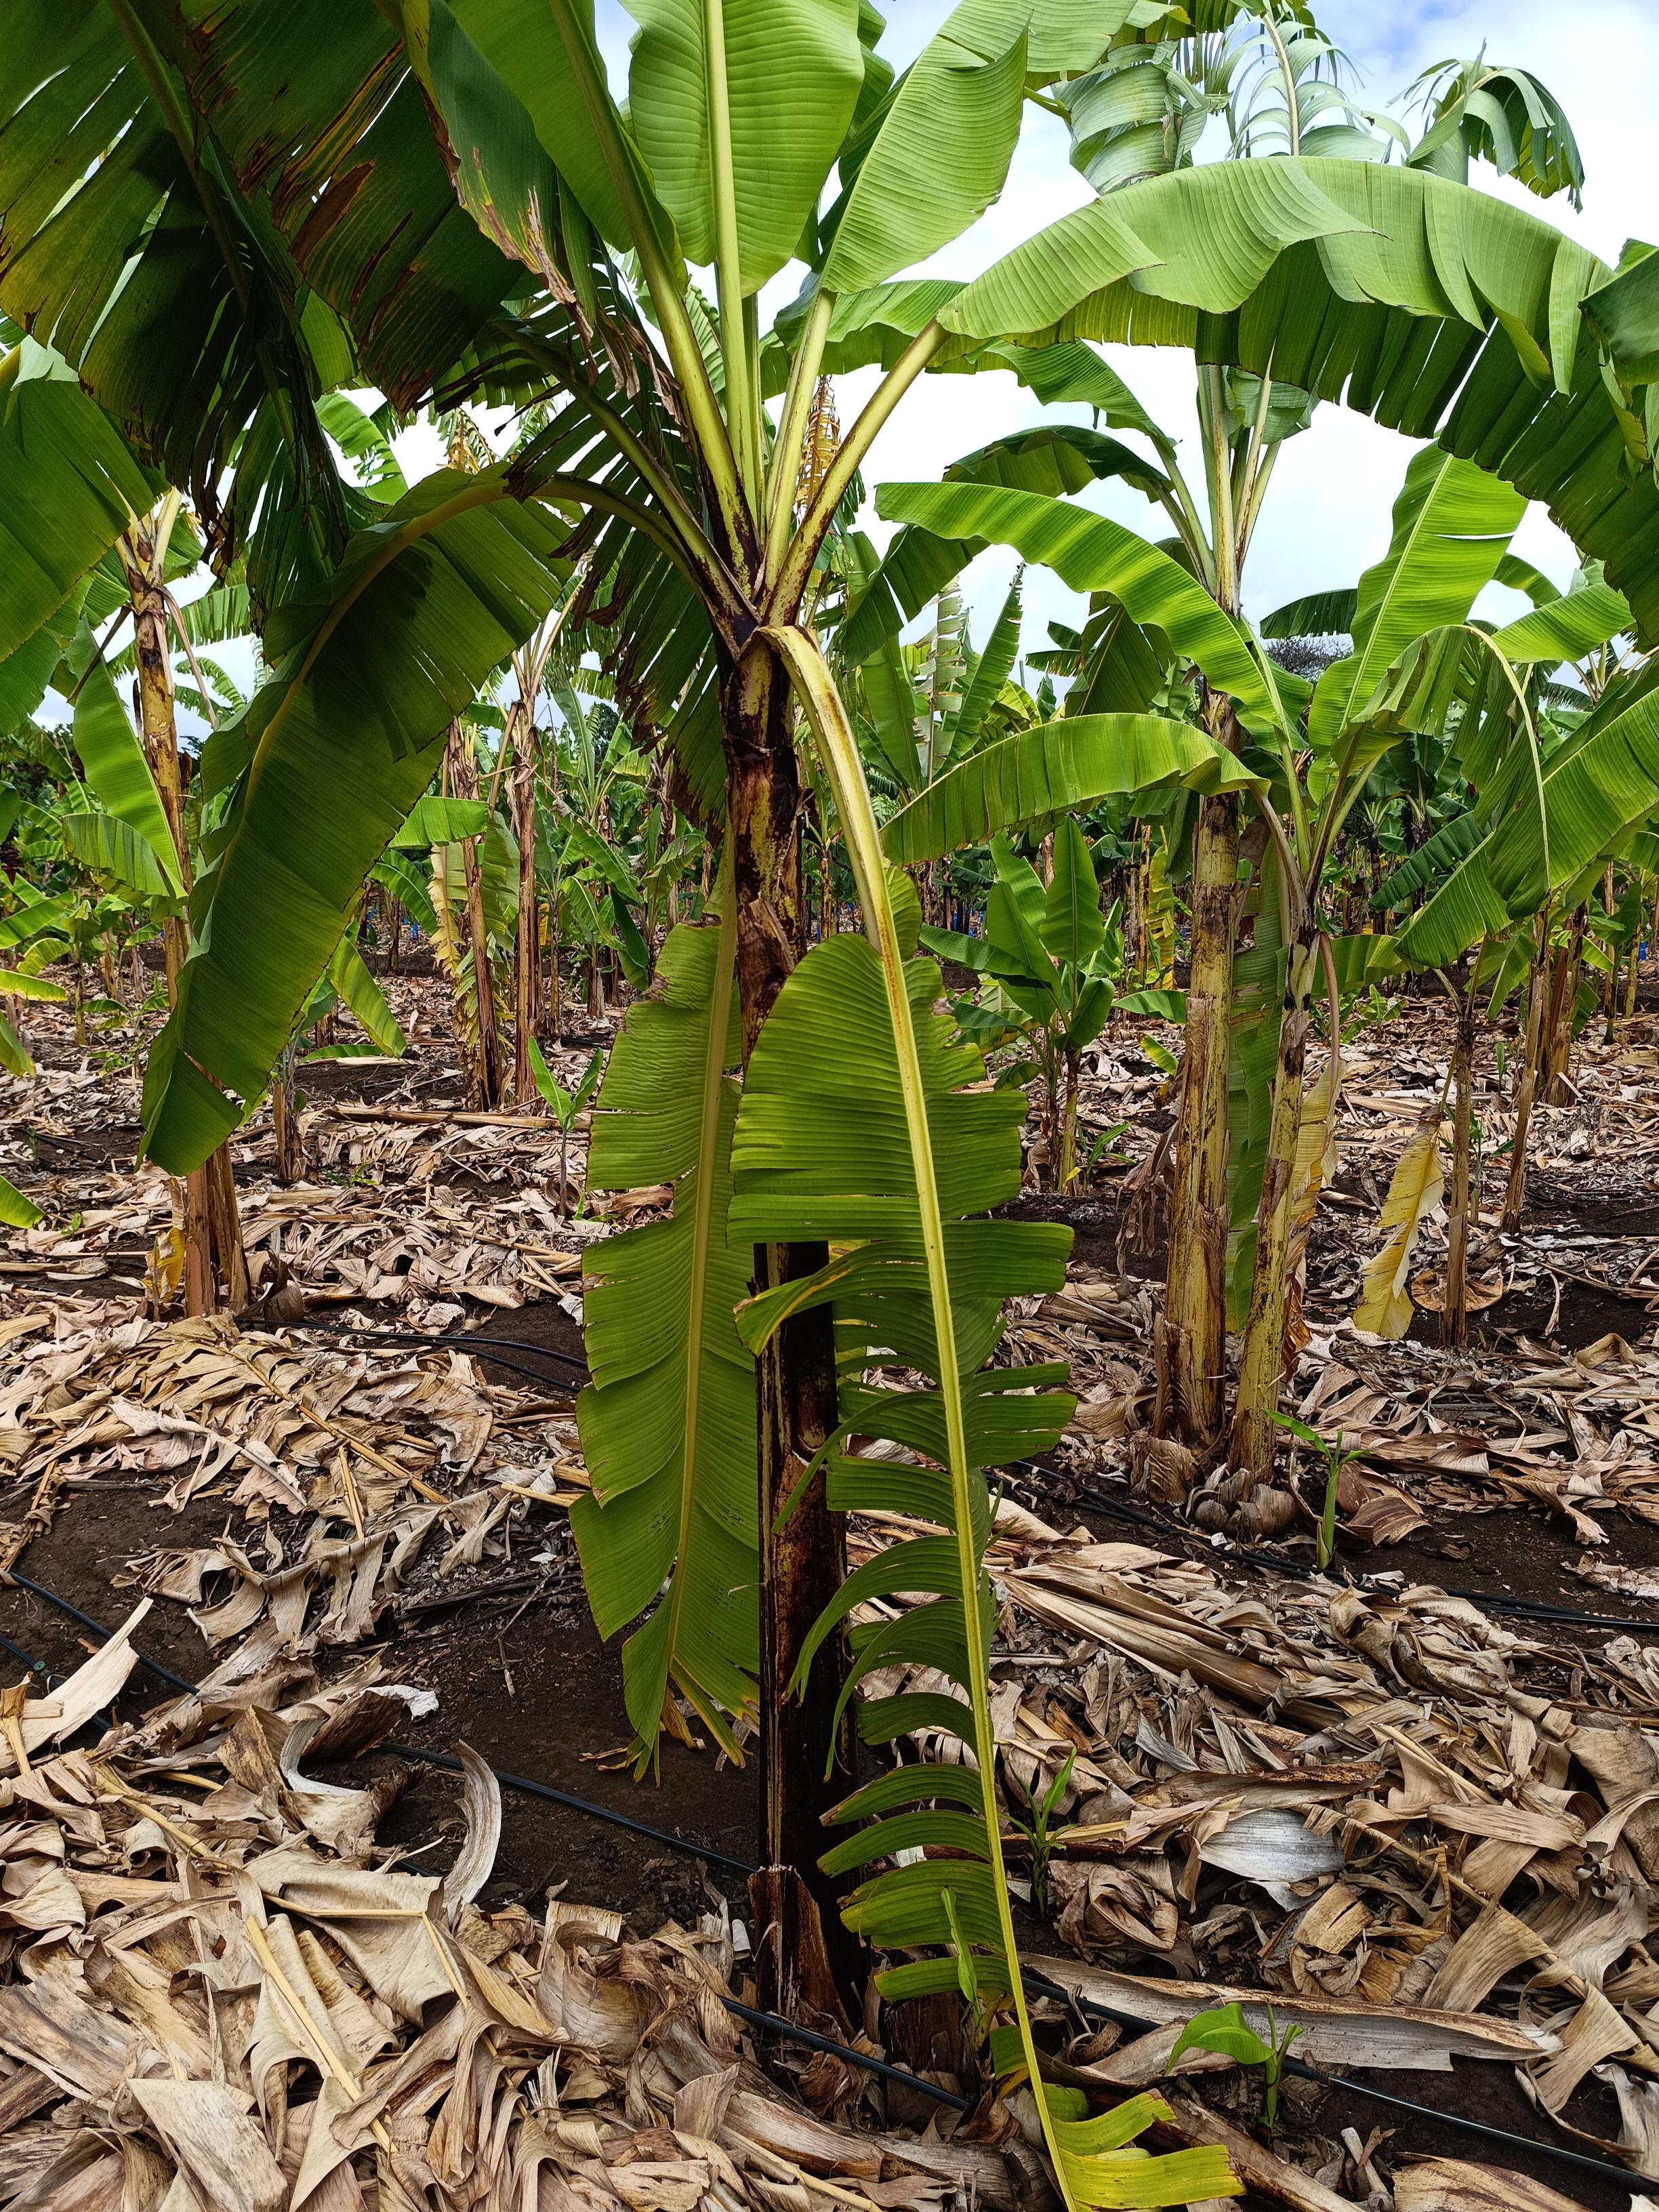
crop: banana
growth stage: vegetative
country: Tanzania
